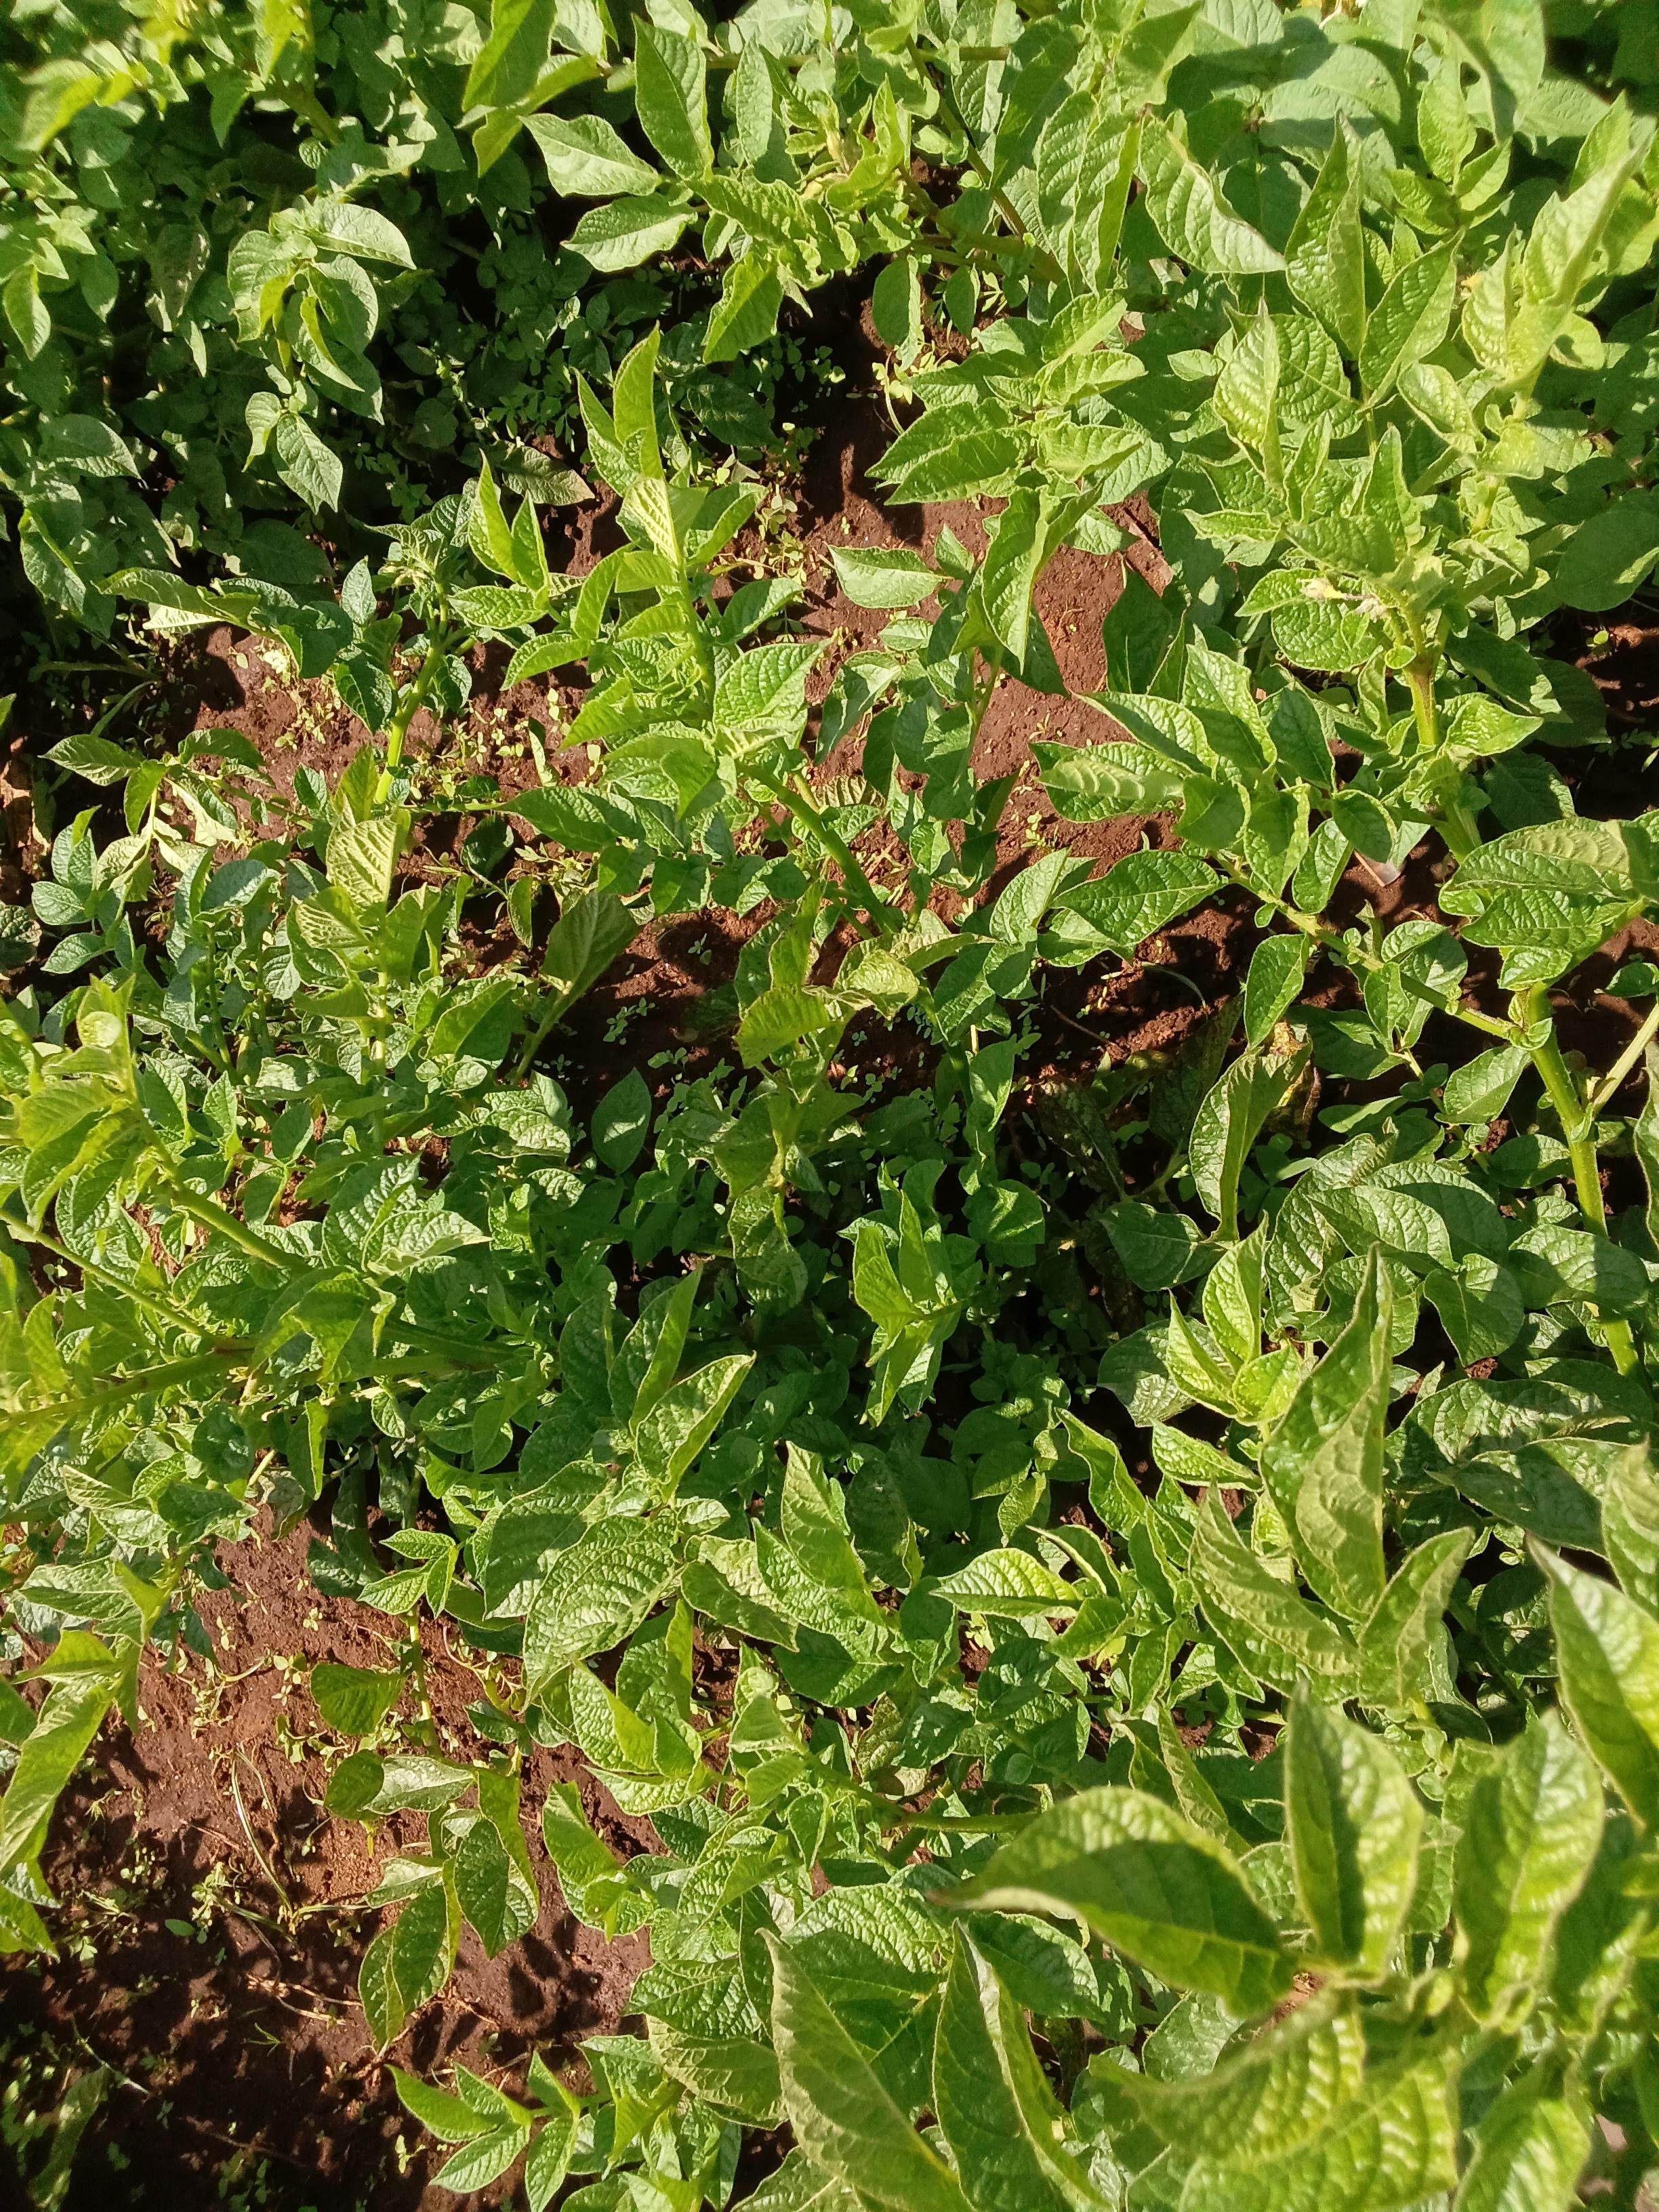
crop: potato
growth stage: flowering
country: Kenya
